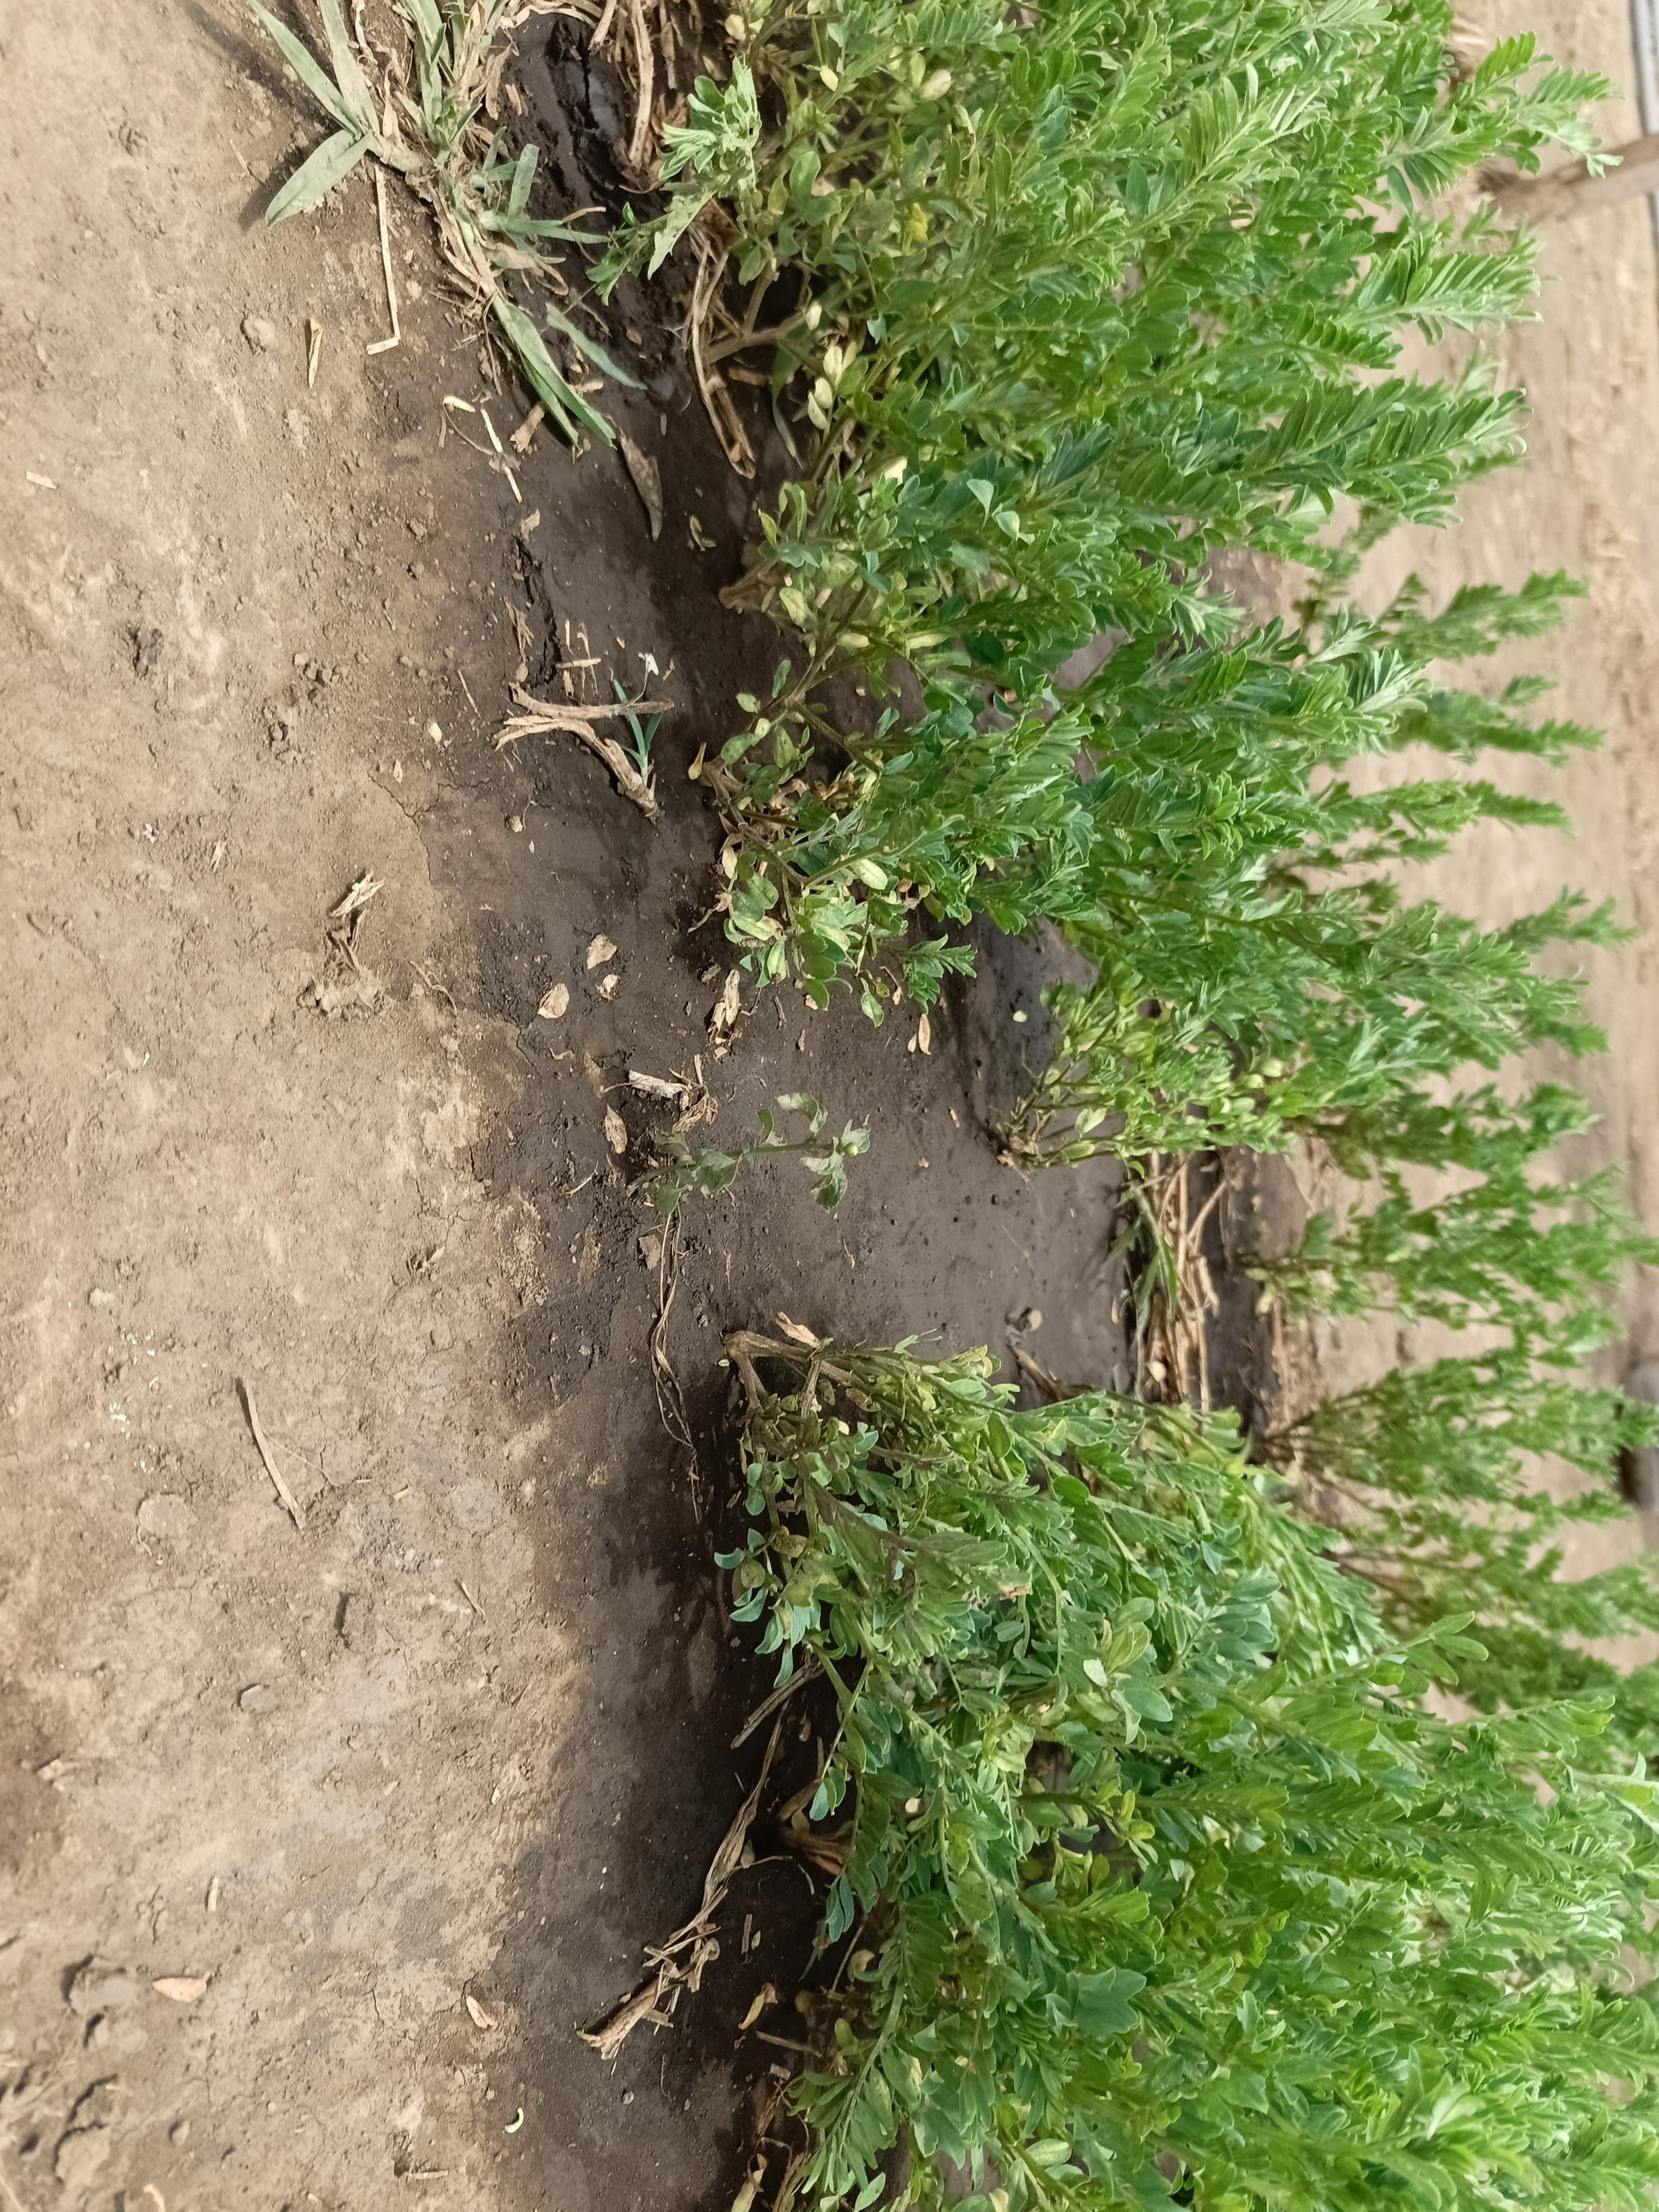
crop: lentil
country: Tanzania
